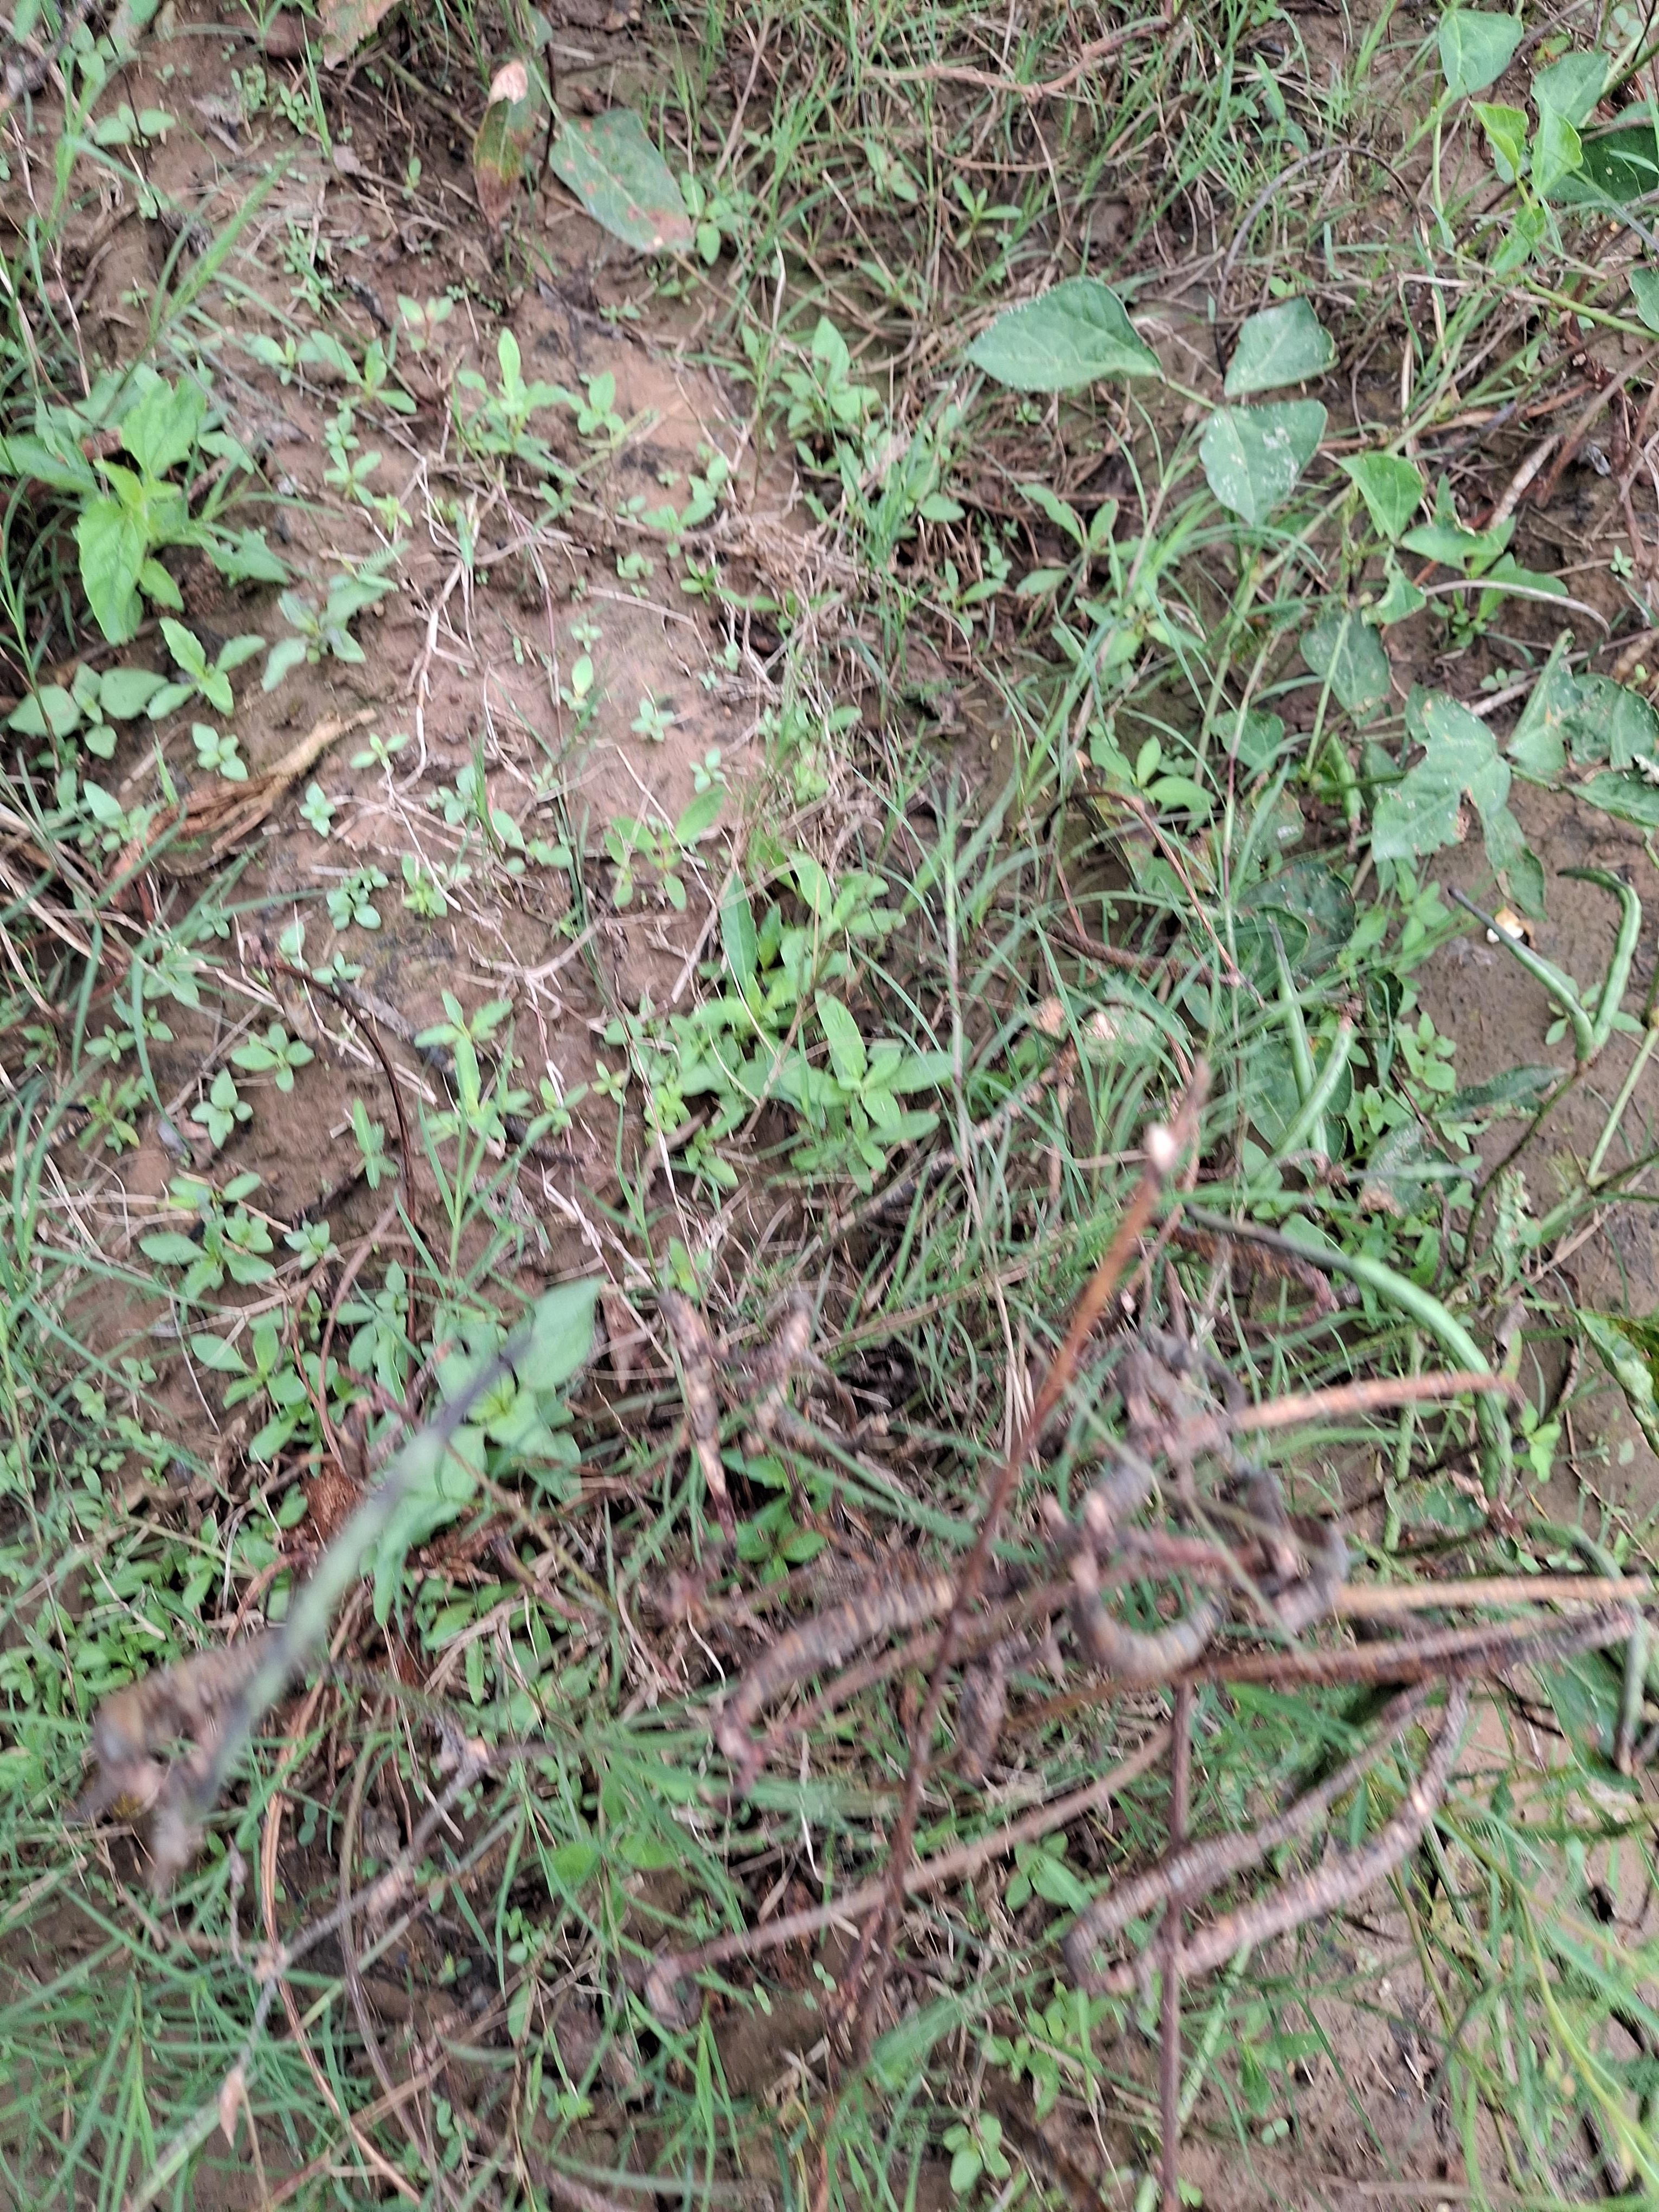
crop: cowpea
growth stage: maturity
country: Nigeria
